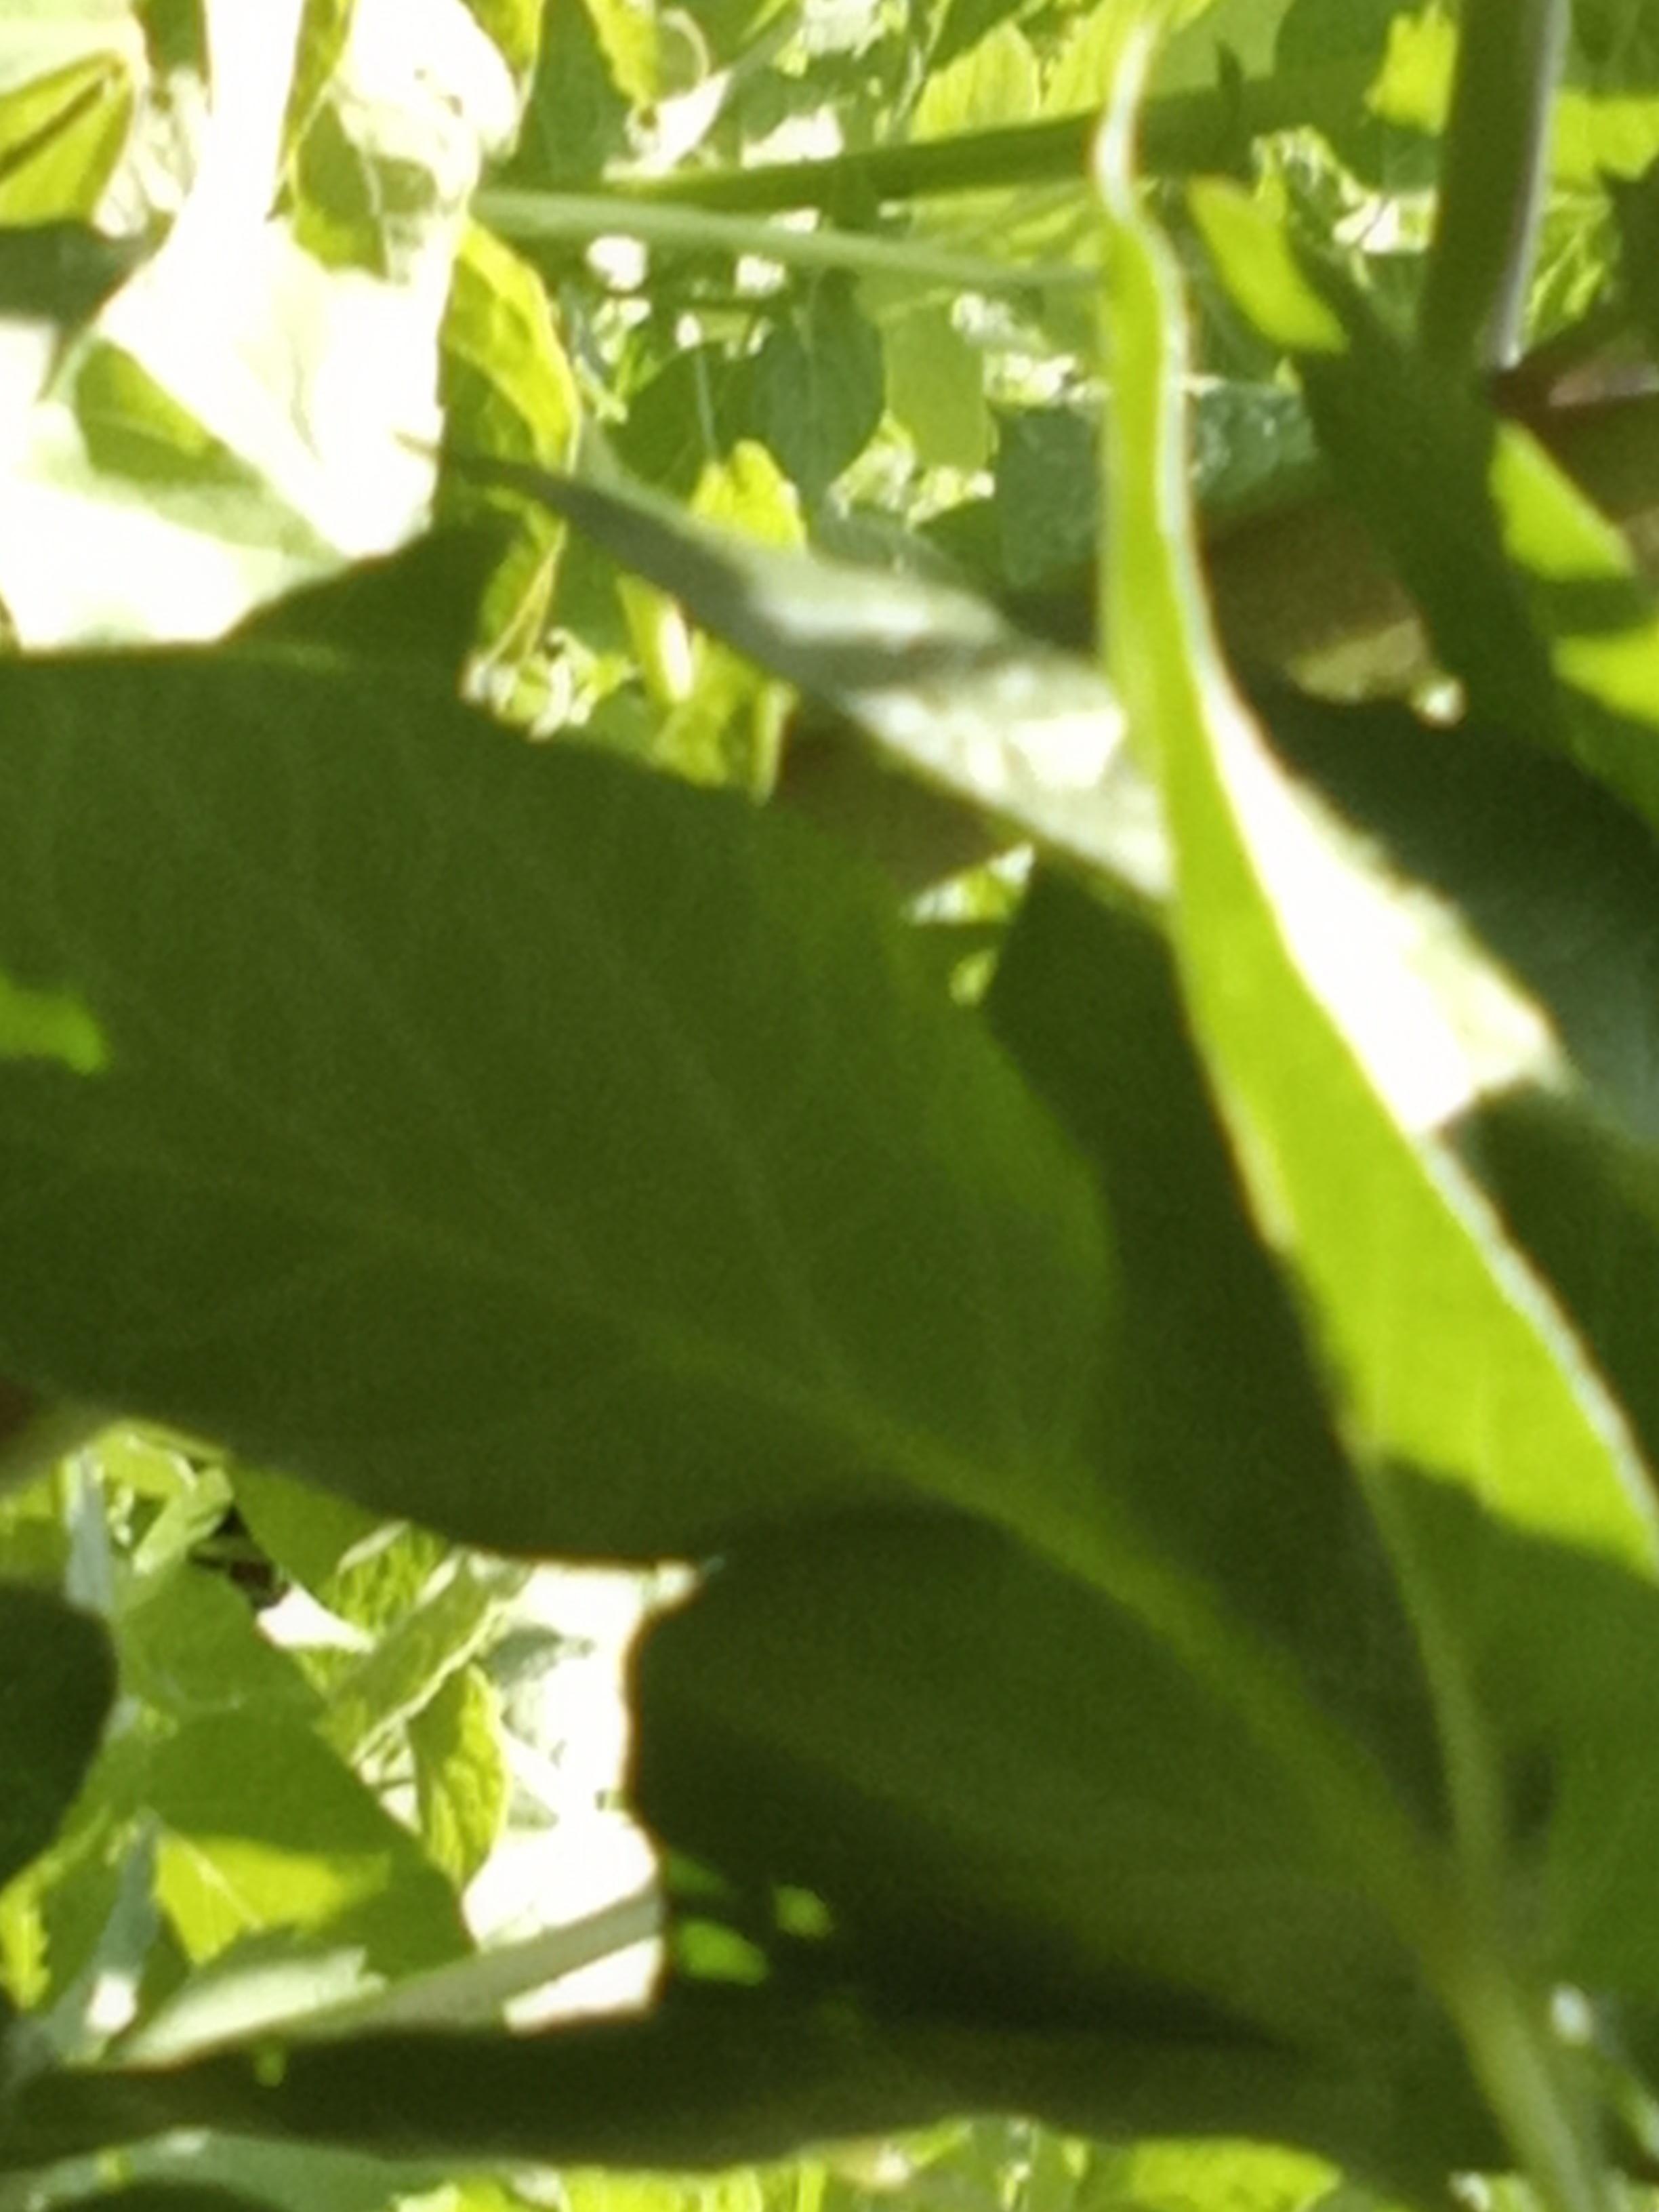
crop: potato
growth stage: flowering
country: Kenya
